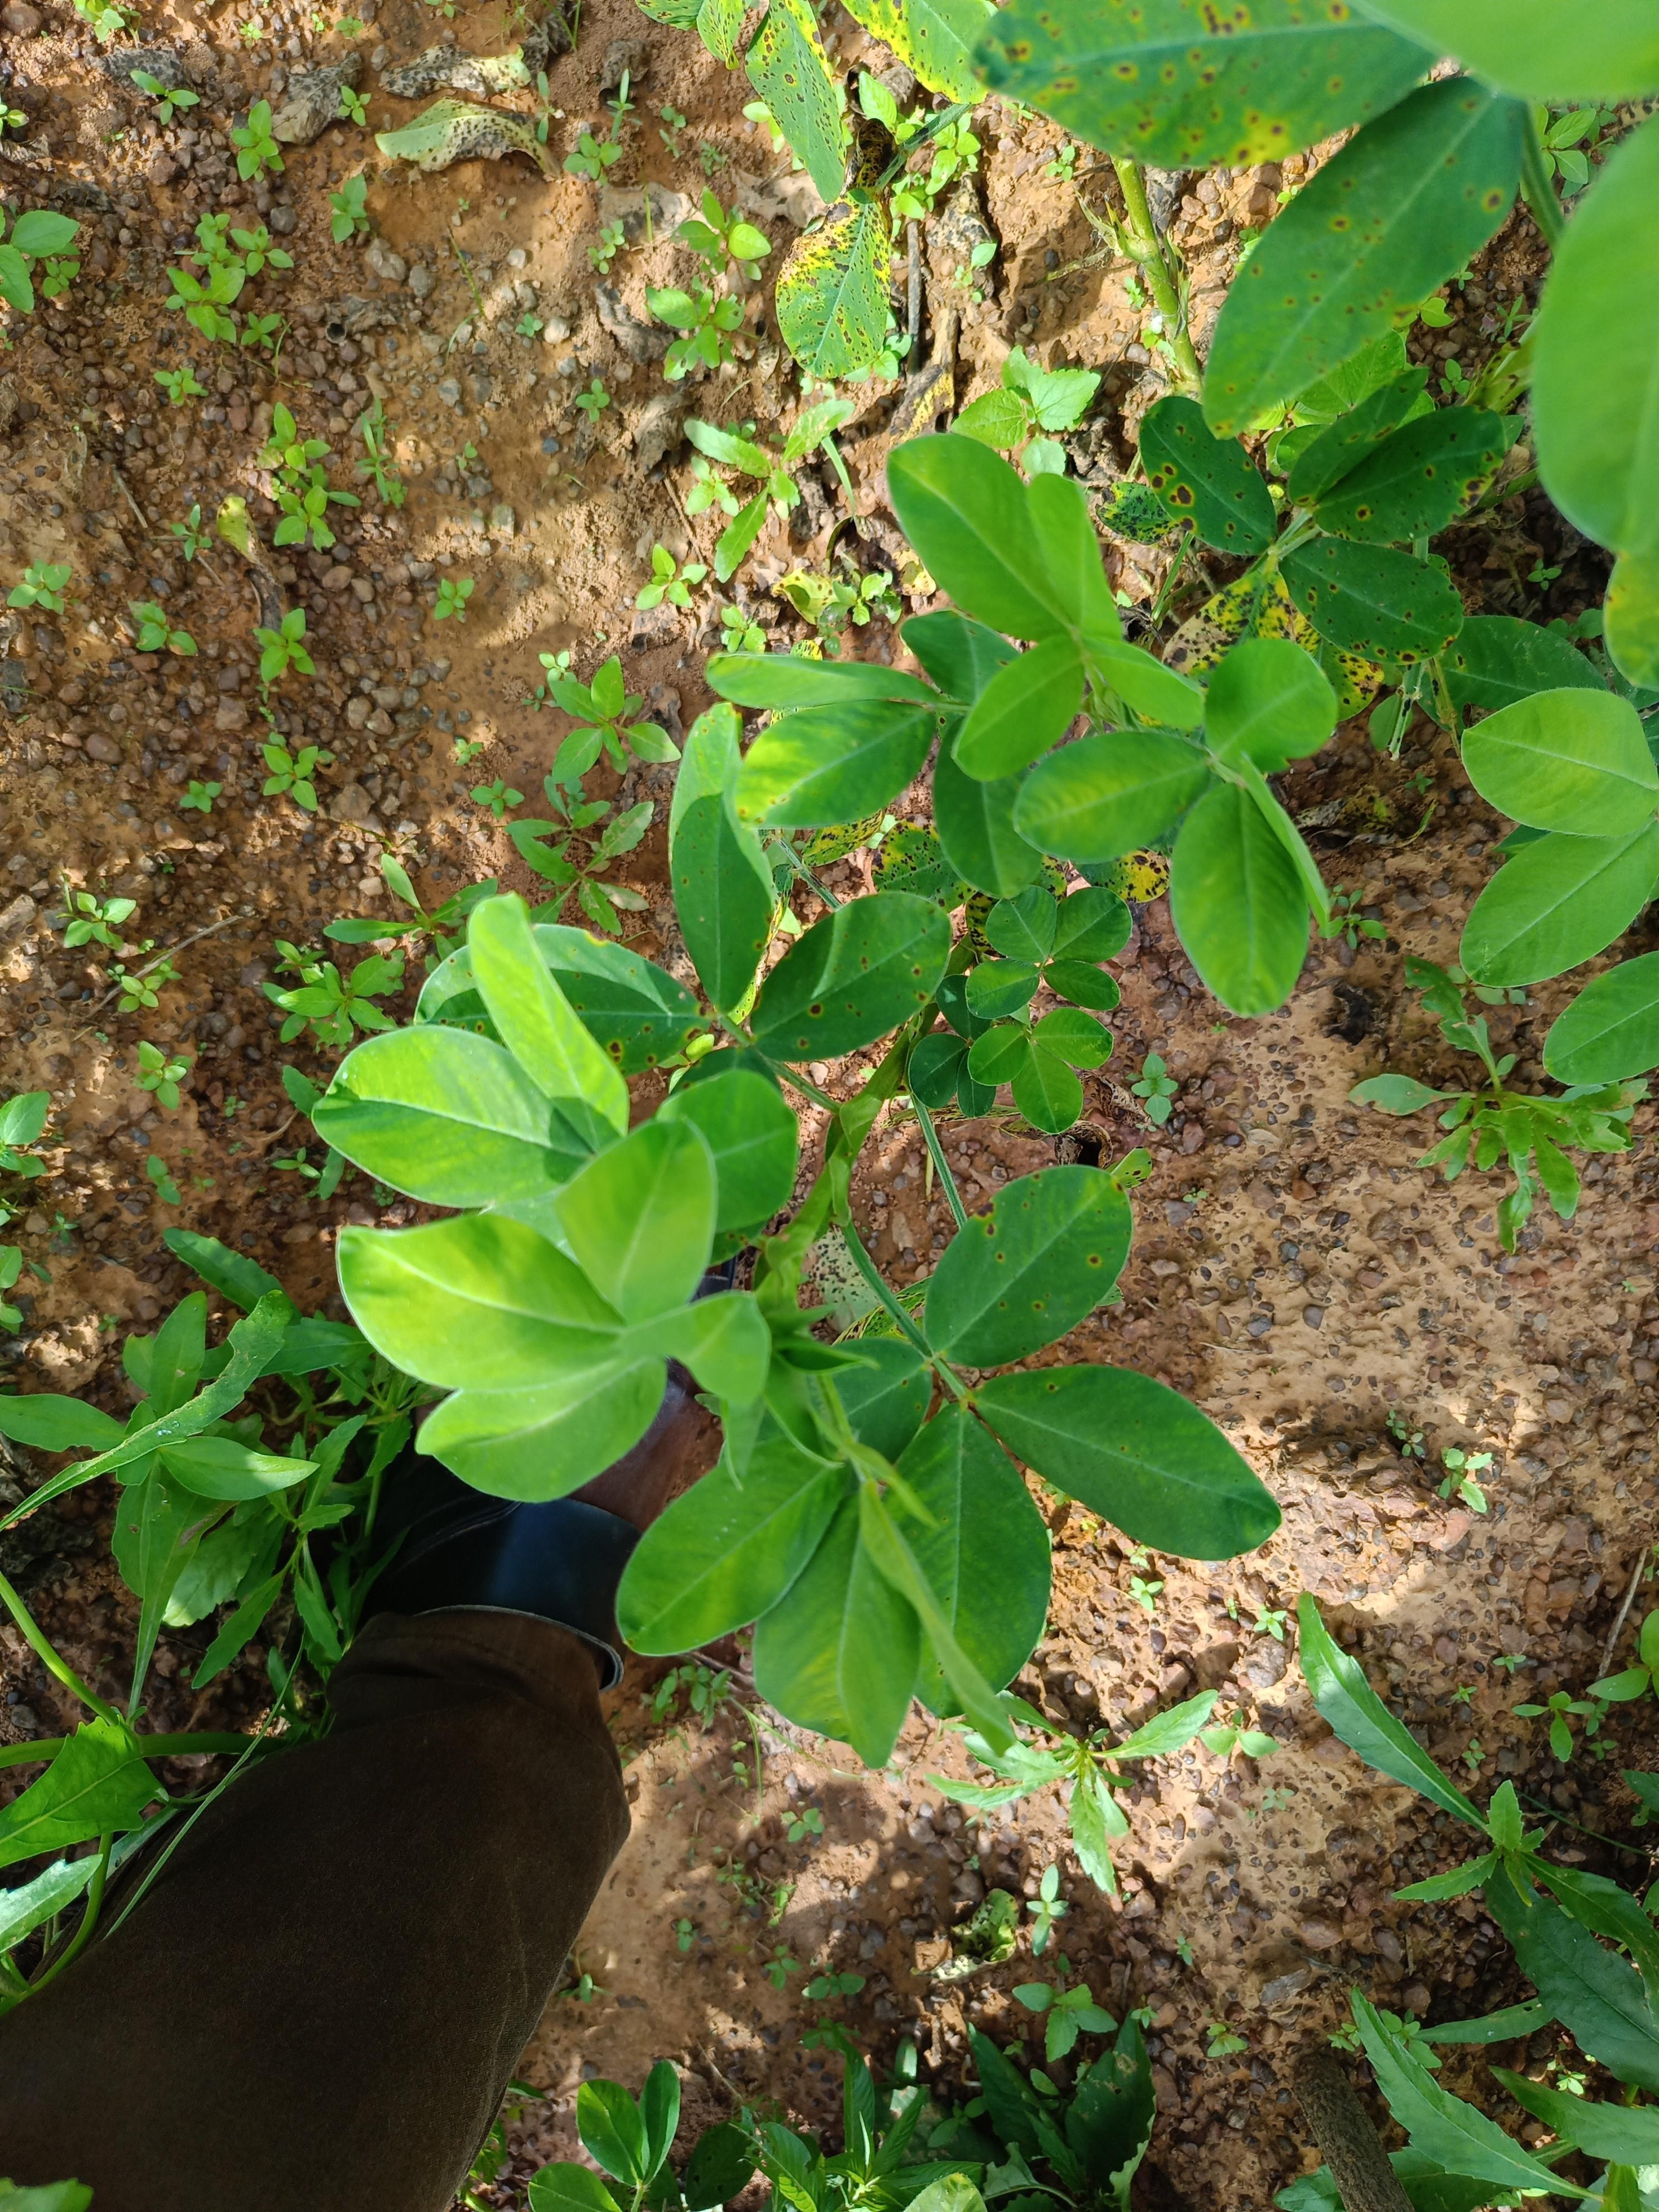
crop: groundnut
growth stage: development pod
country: Ghana
